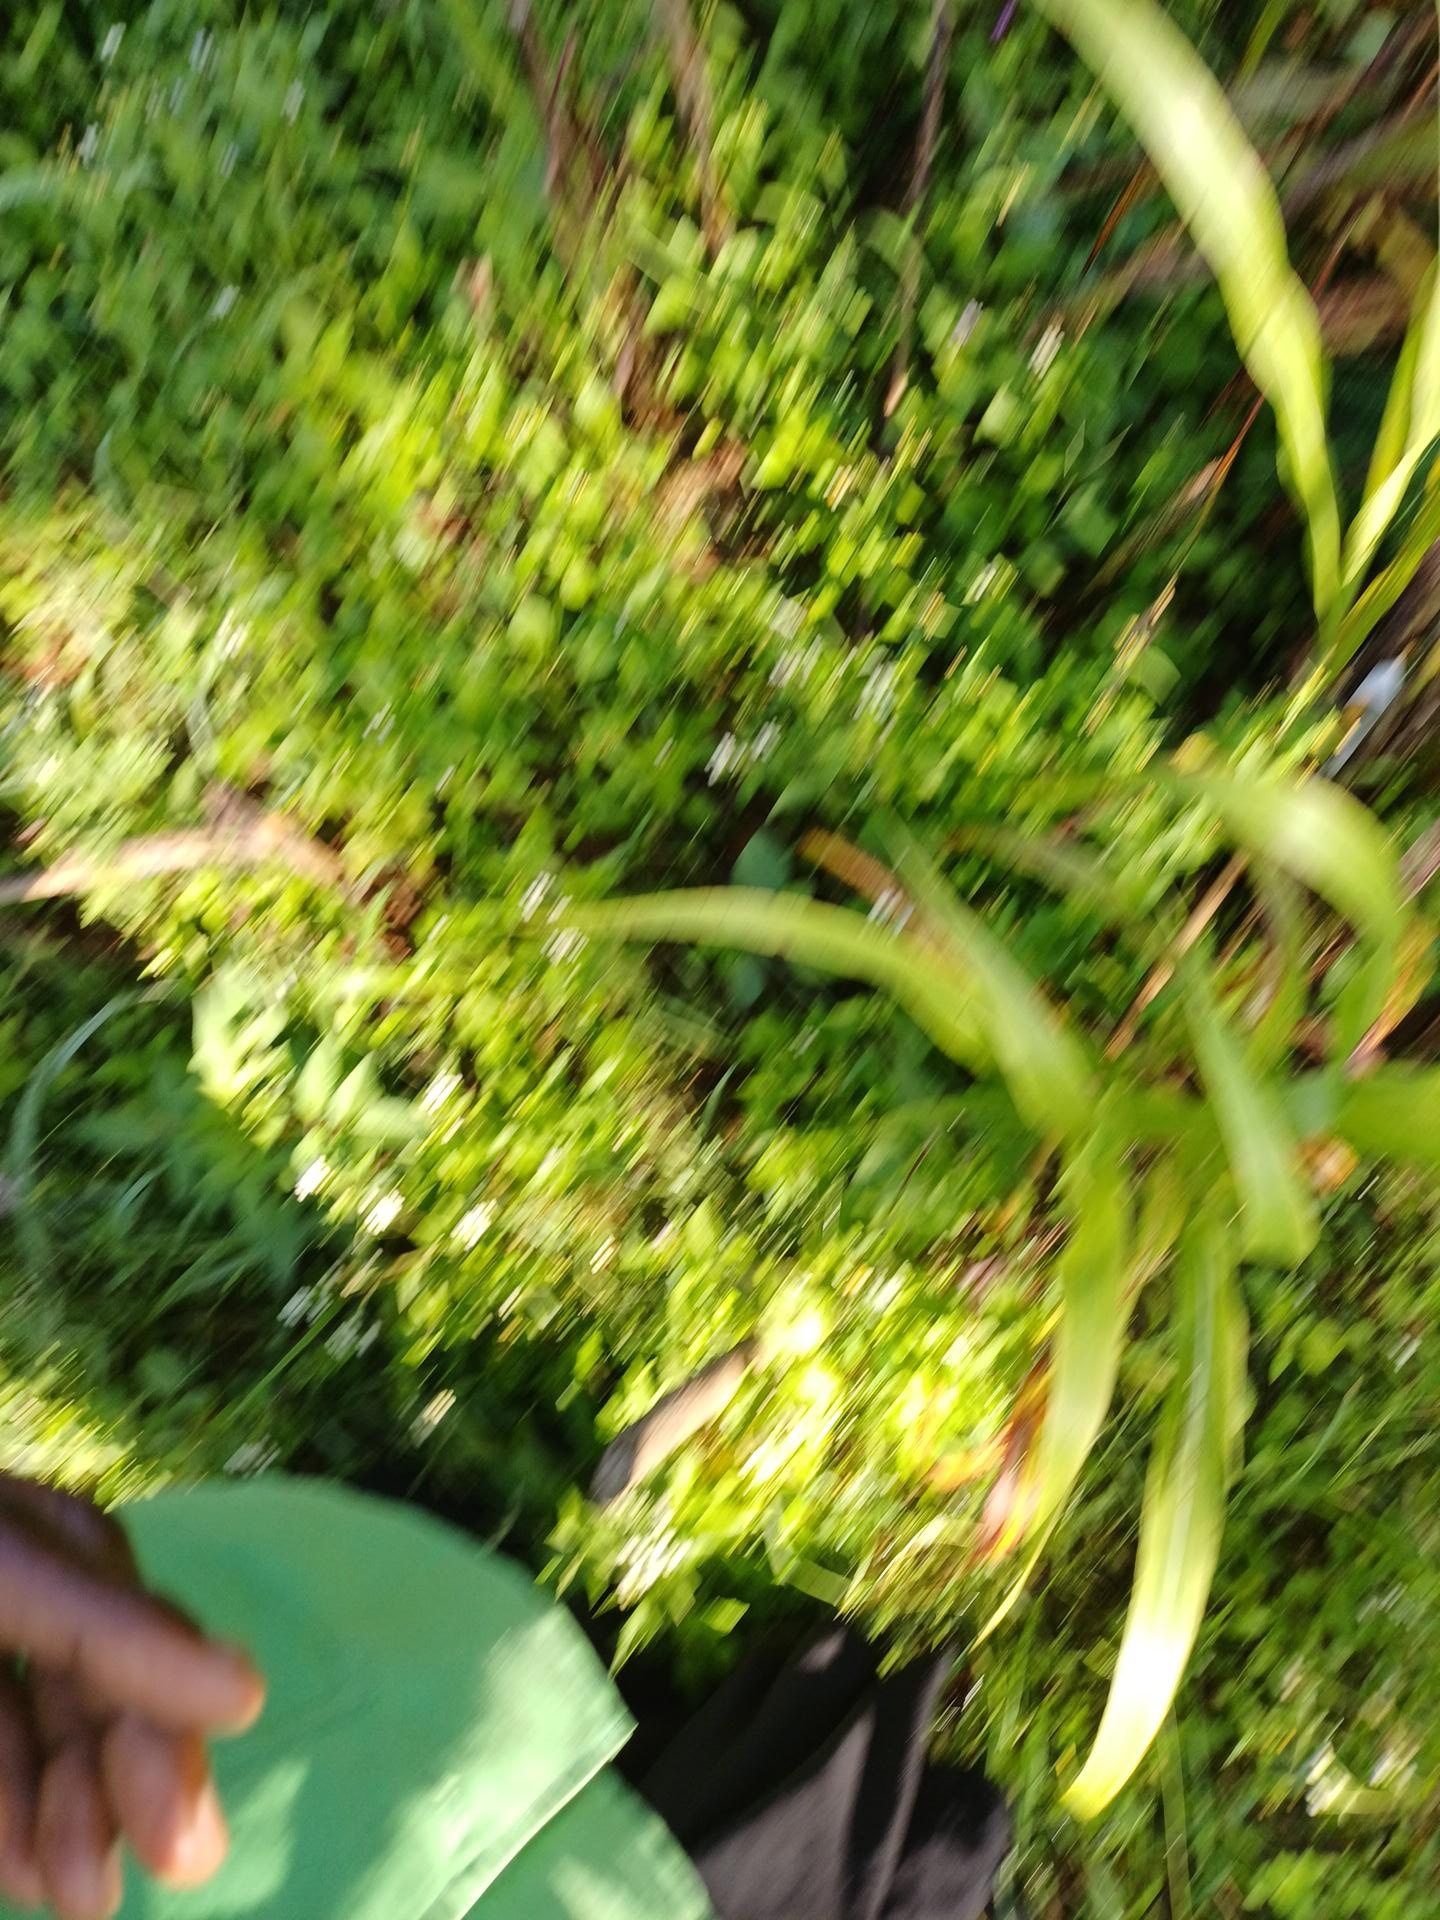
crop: sorghum
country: Kenya
